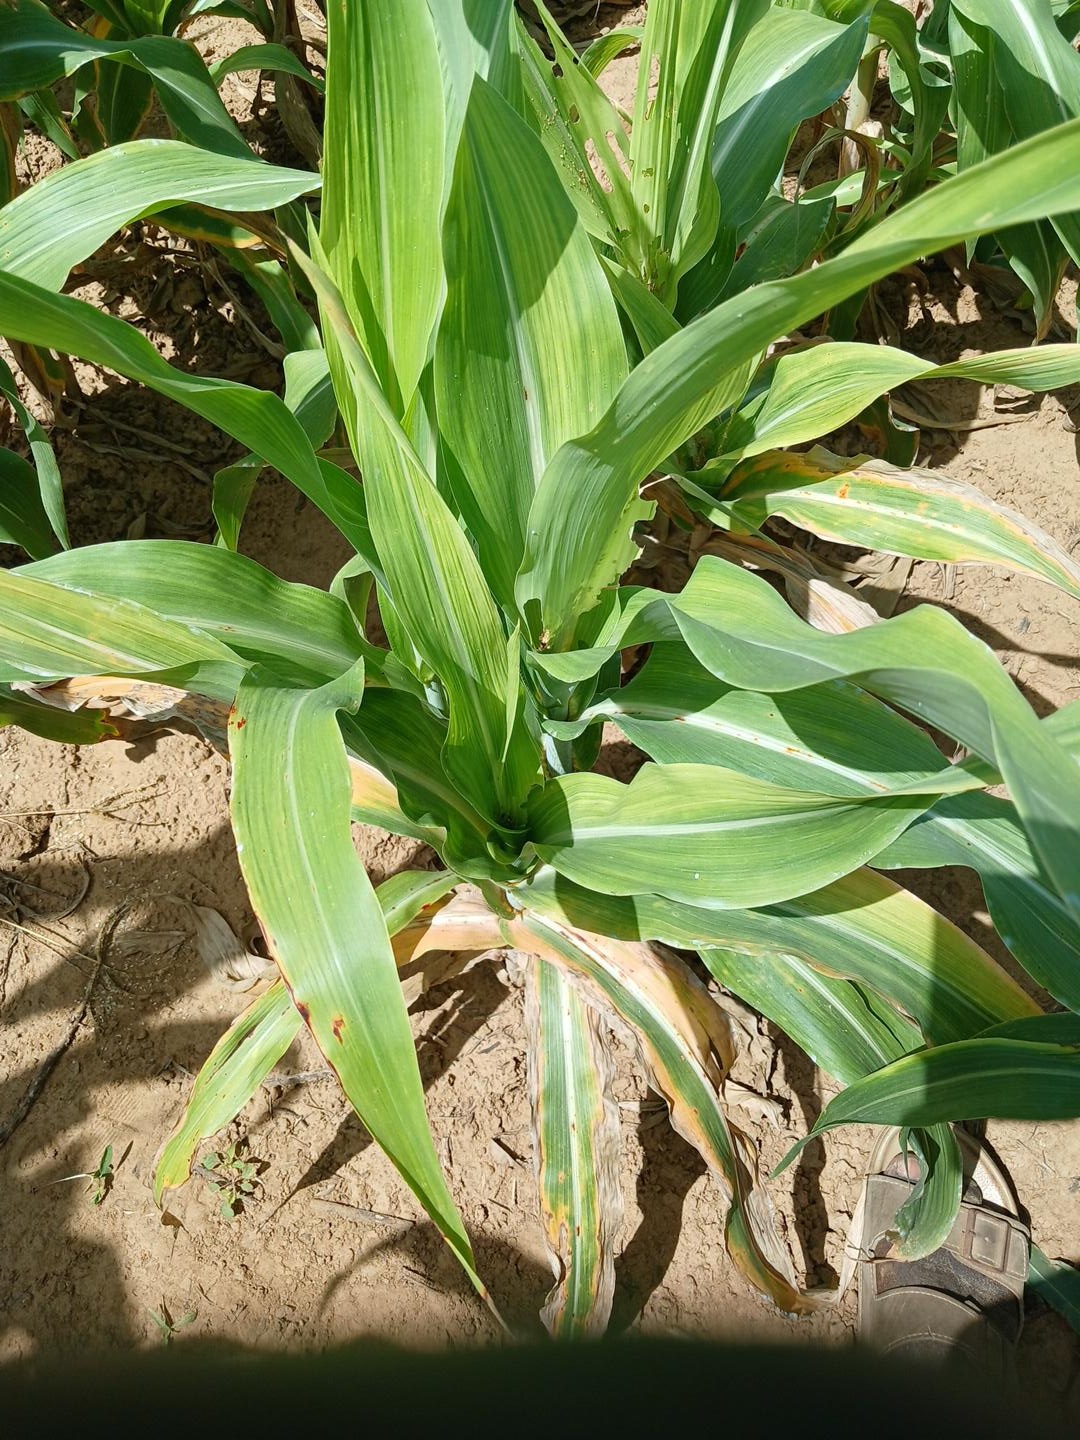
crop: sorghum
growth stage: vegetative
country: Senegal
